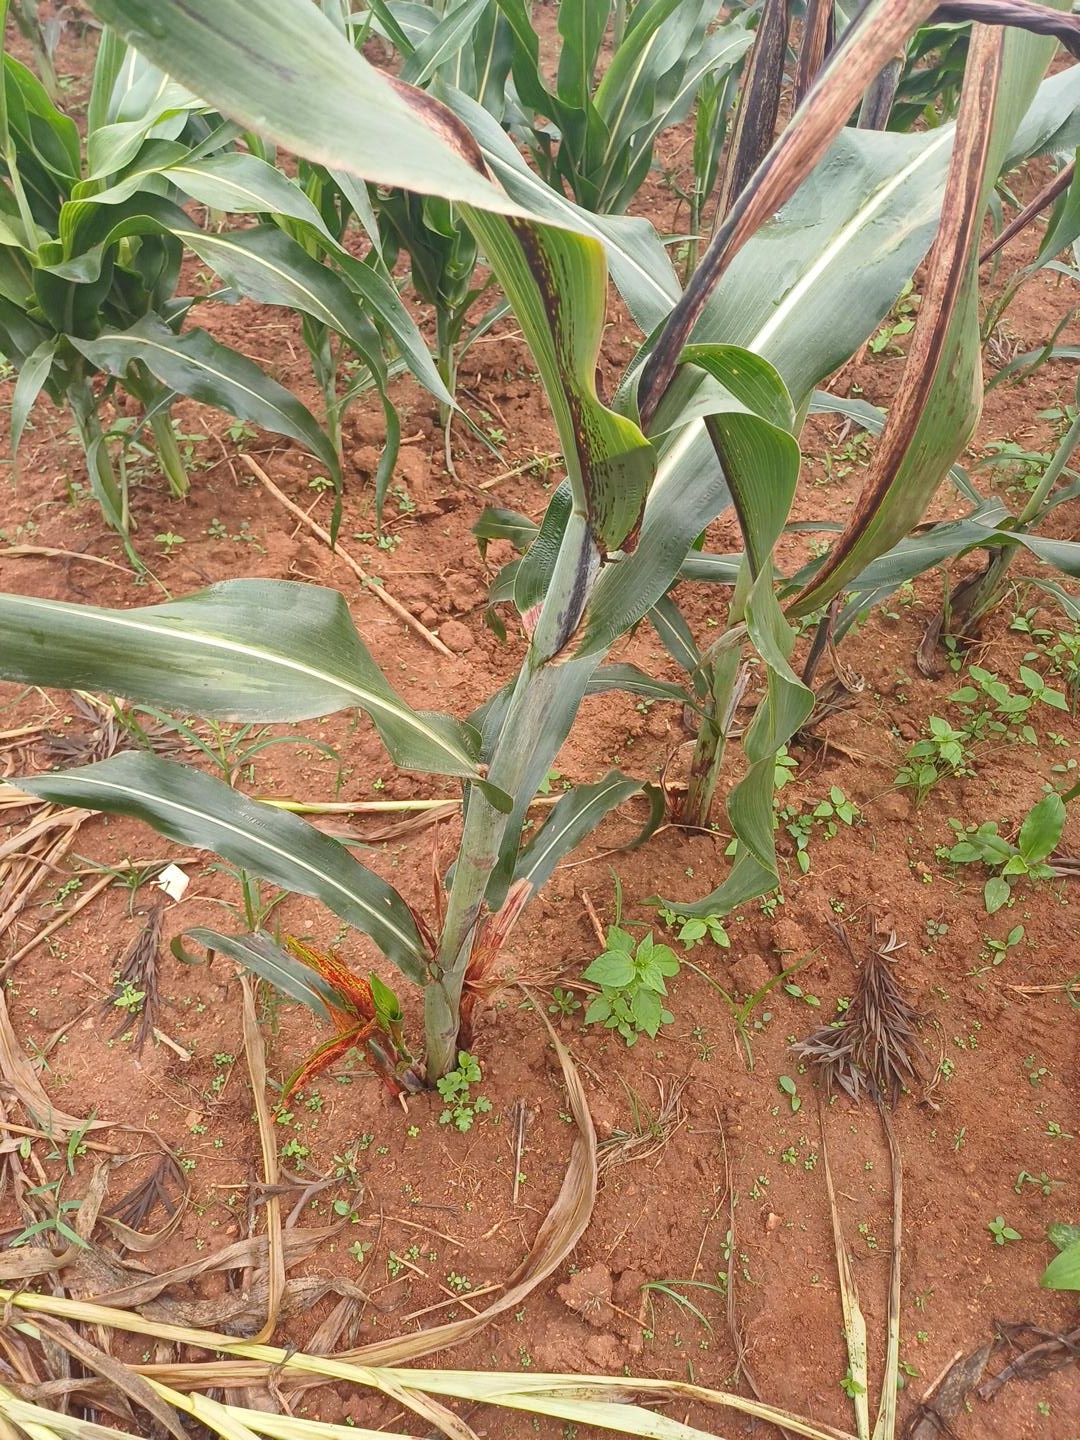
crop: sorghum
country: Kenya
